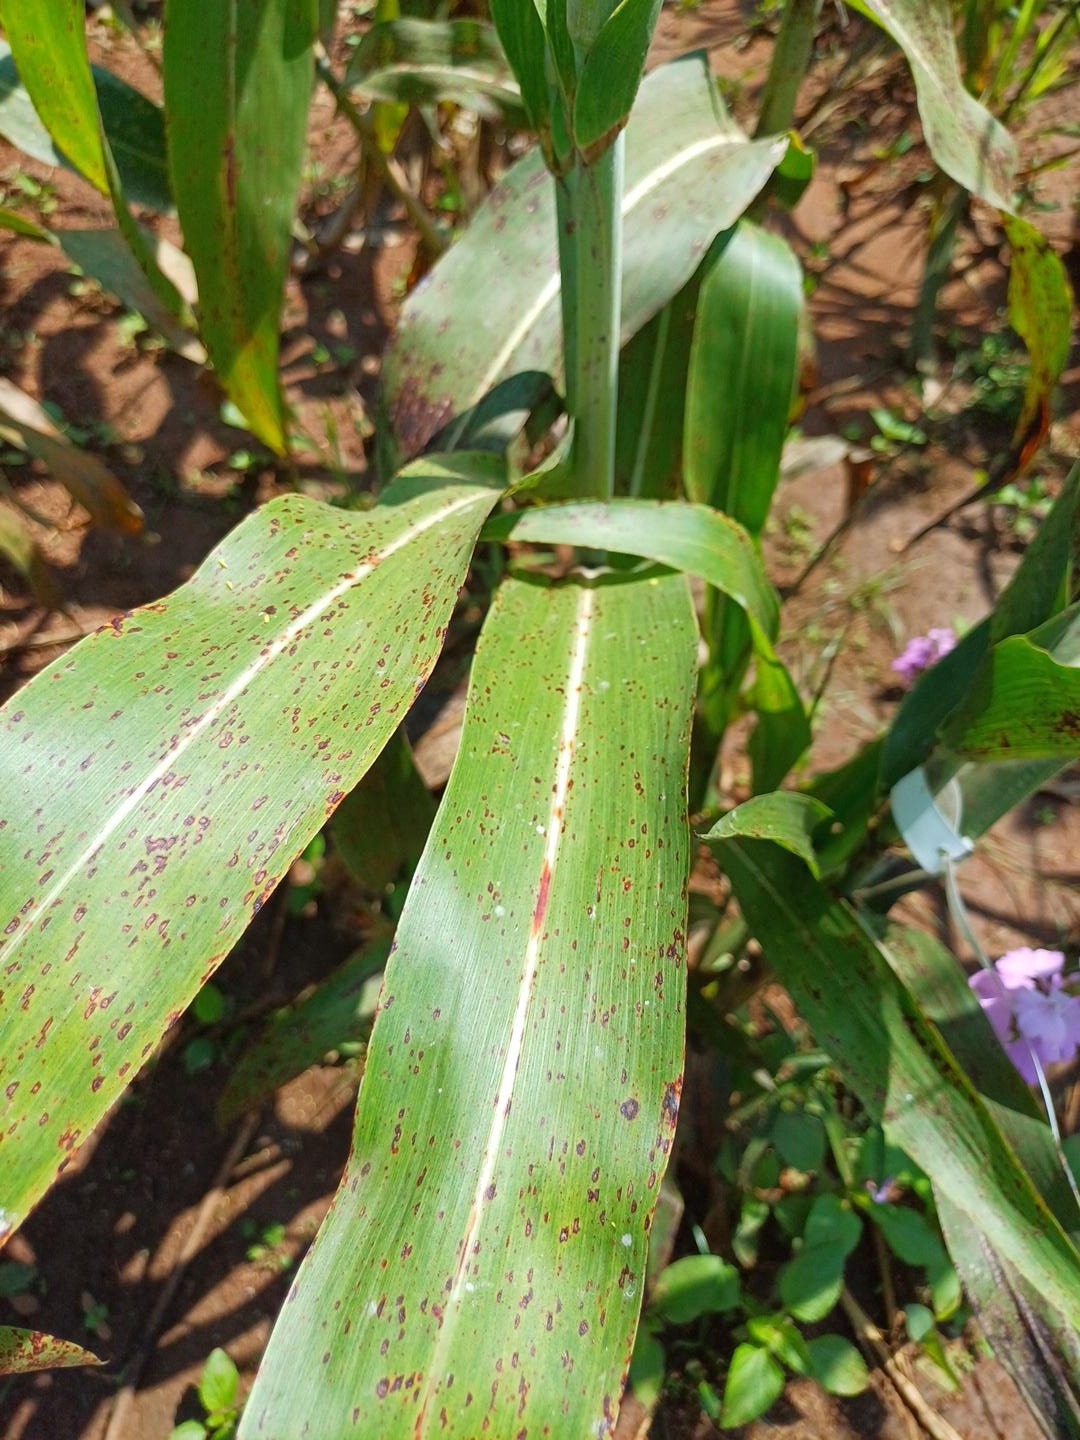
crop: sorghum
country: Kenya
